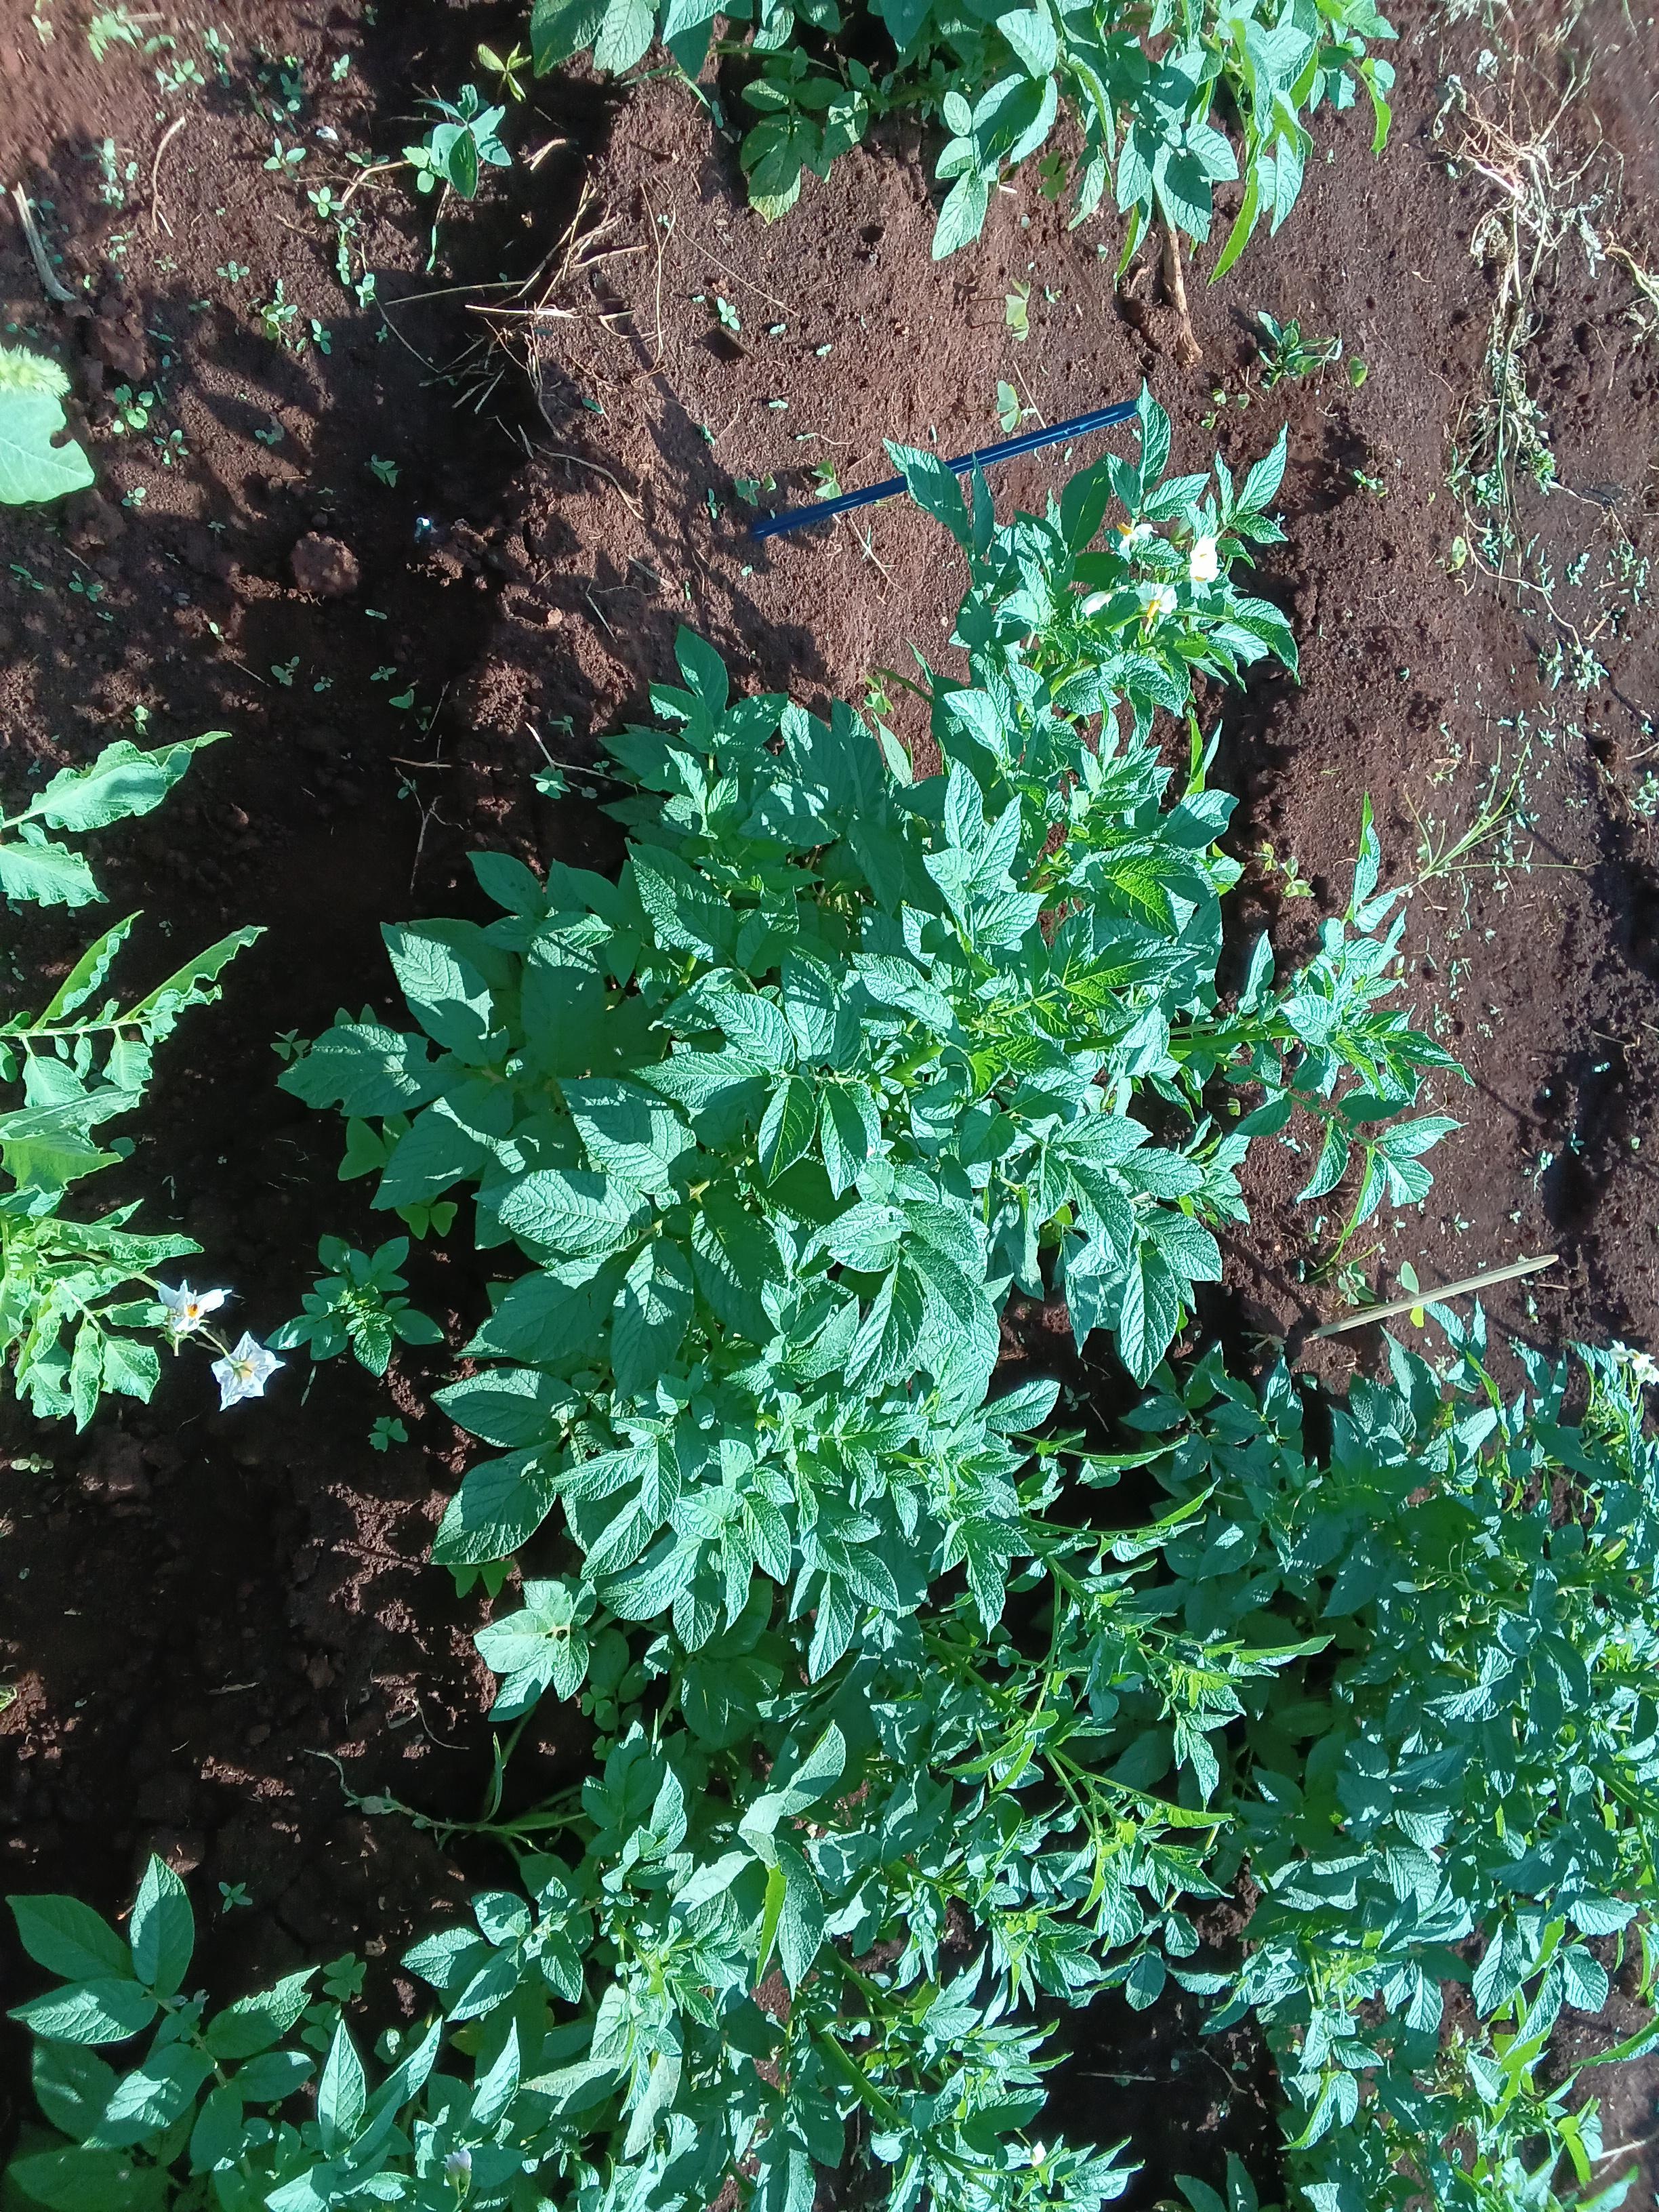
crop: potato
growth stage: flowering
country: Kenya
